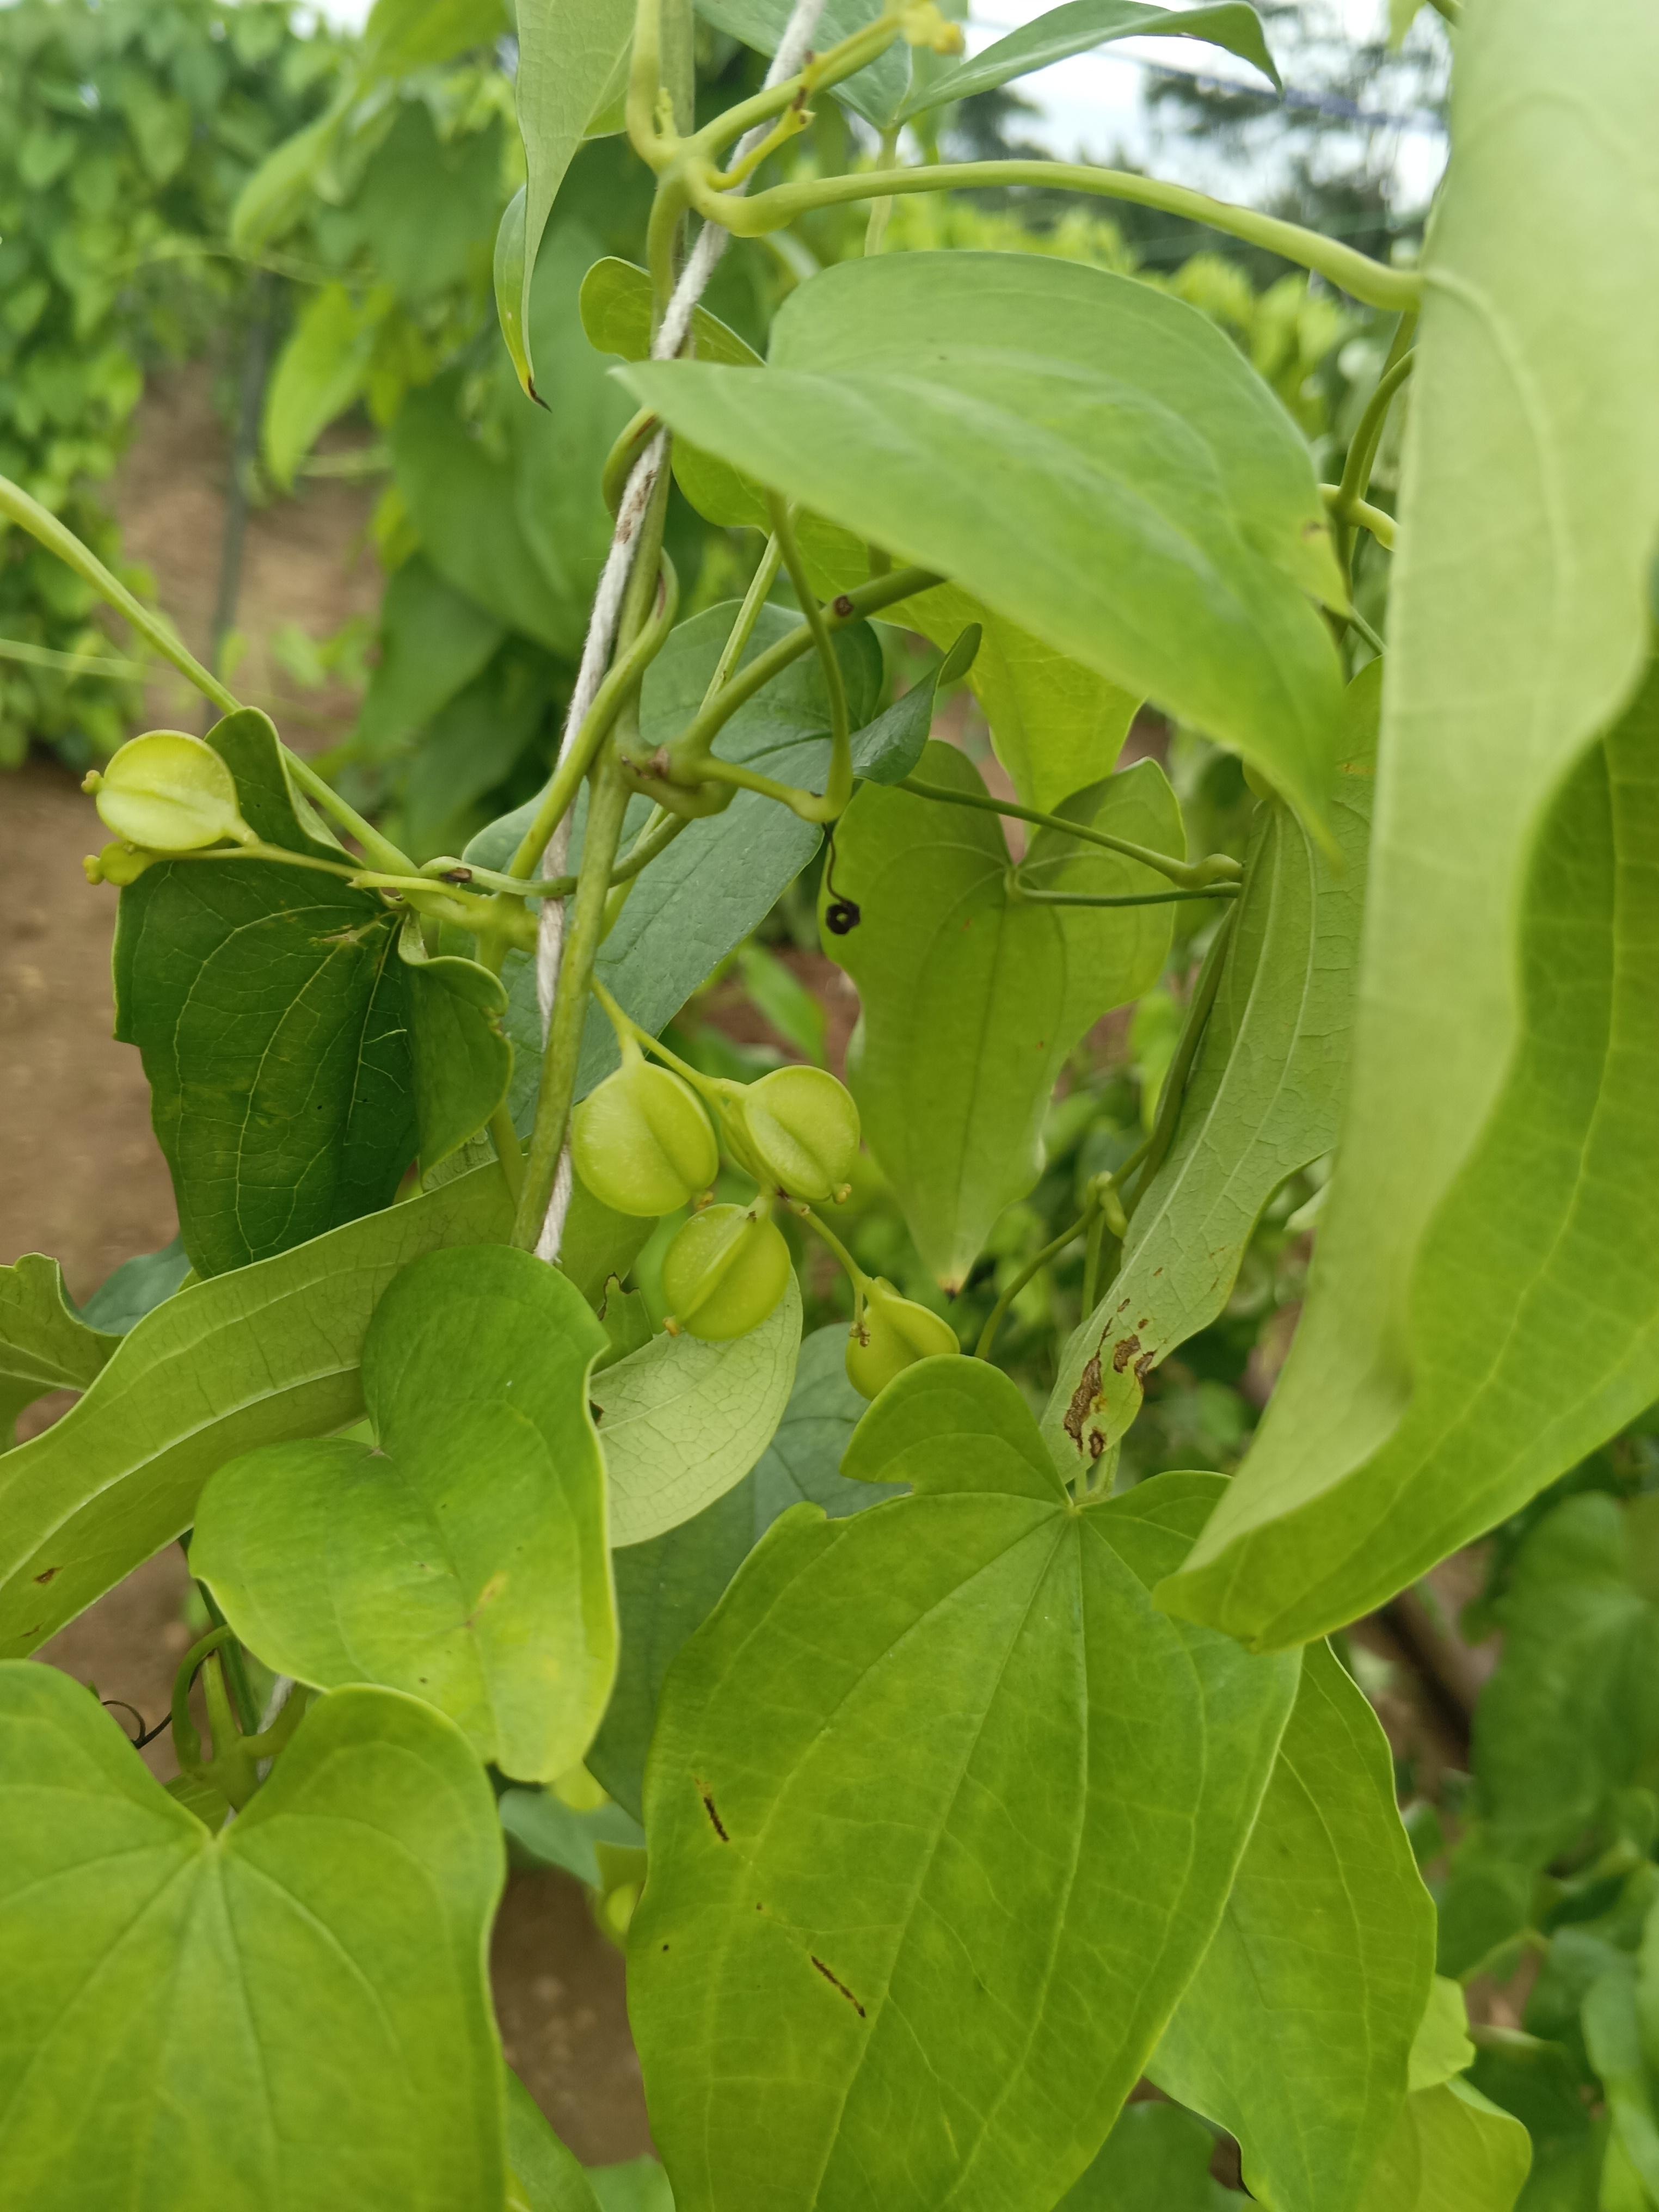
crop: yam
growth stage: flowering
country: Nigeria
